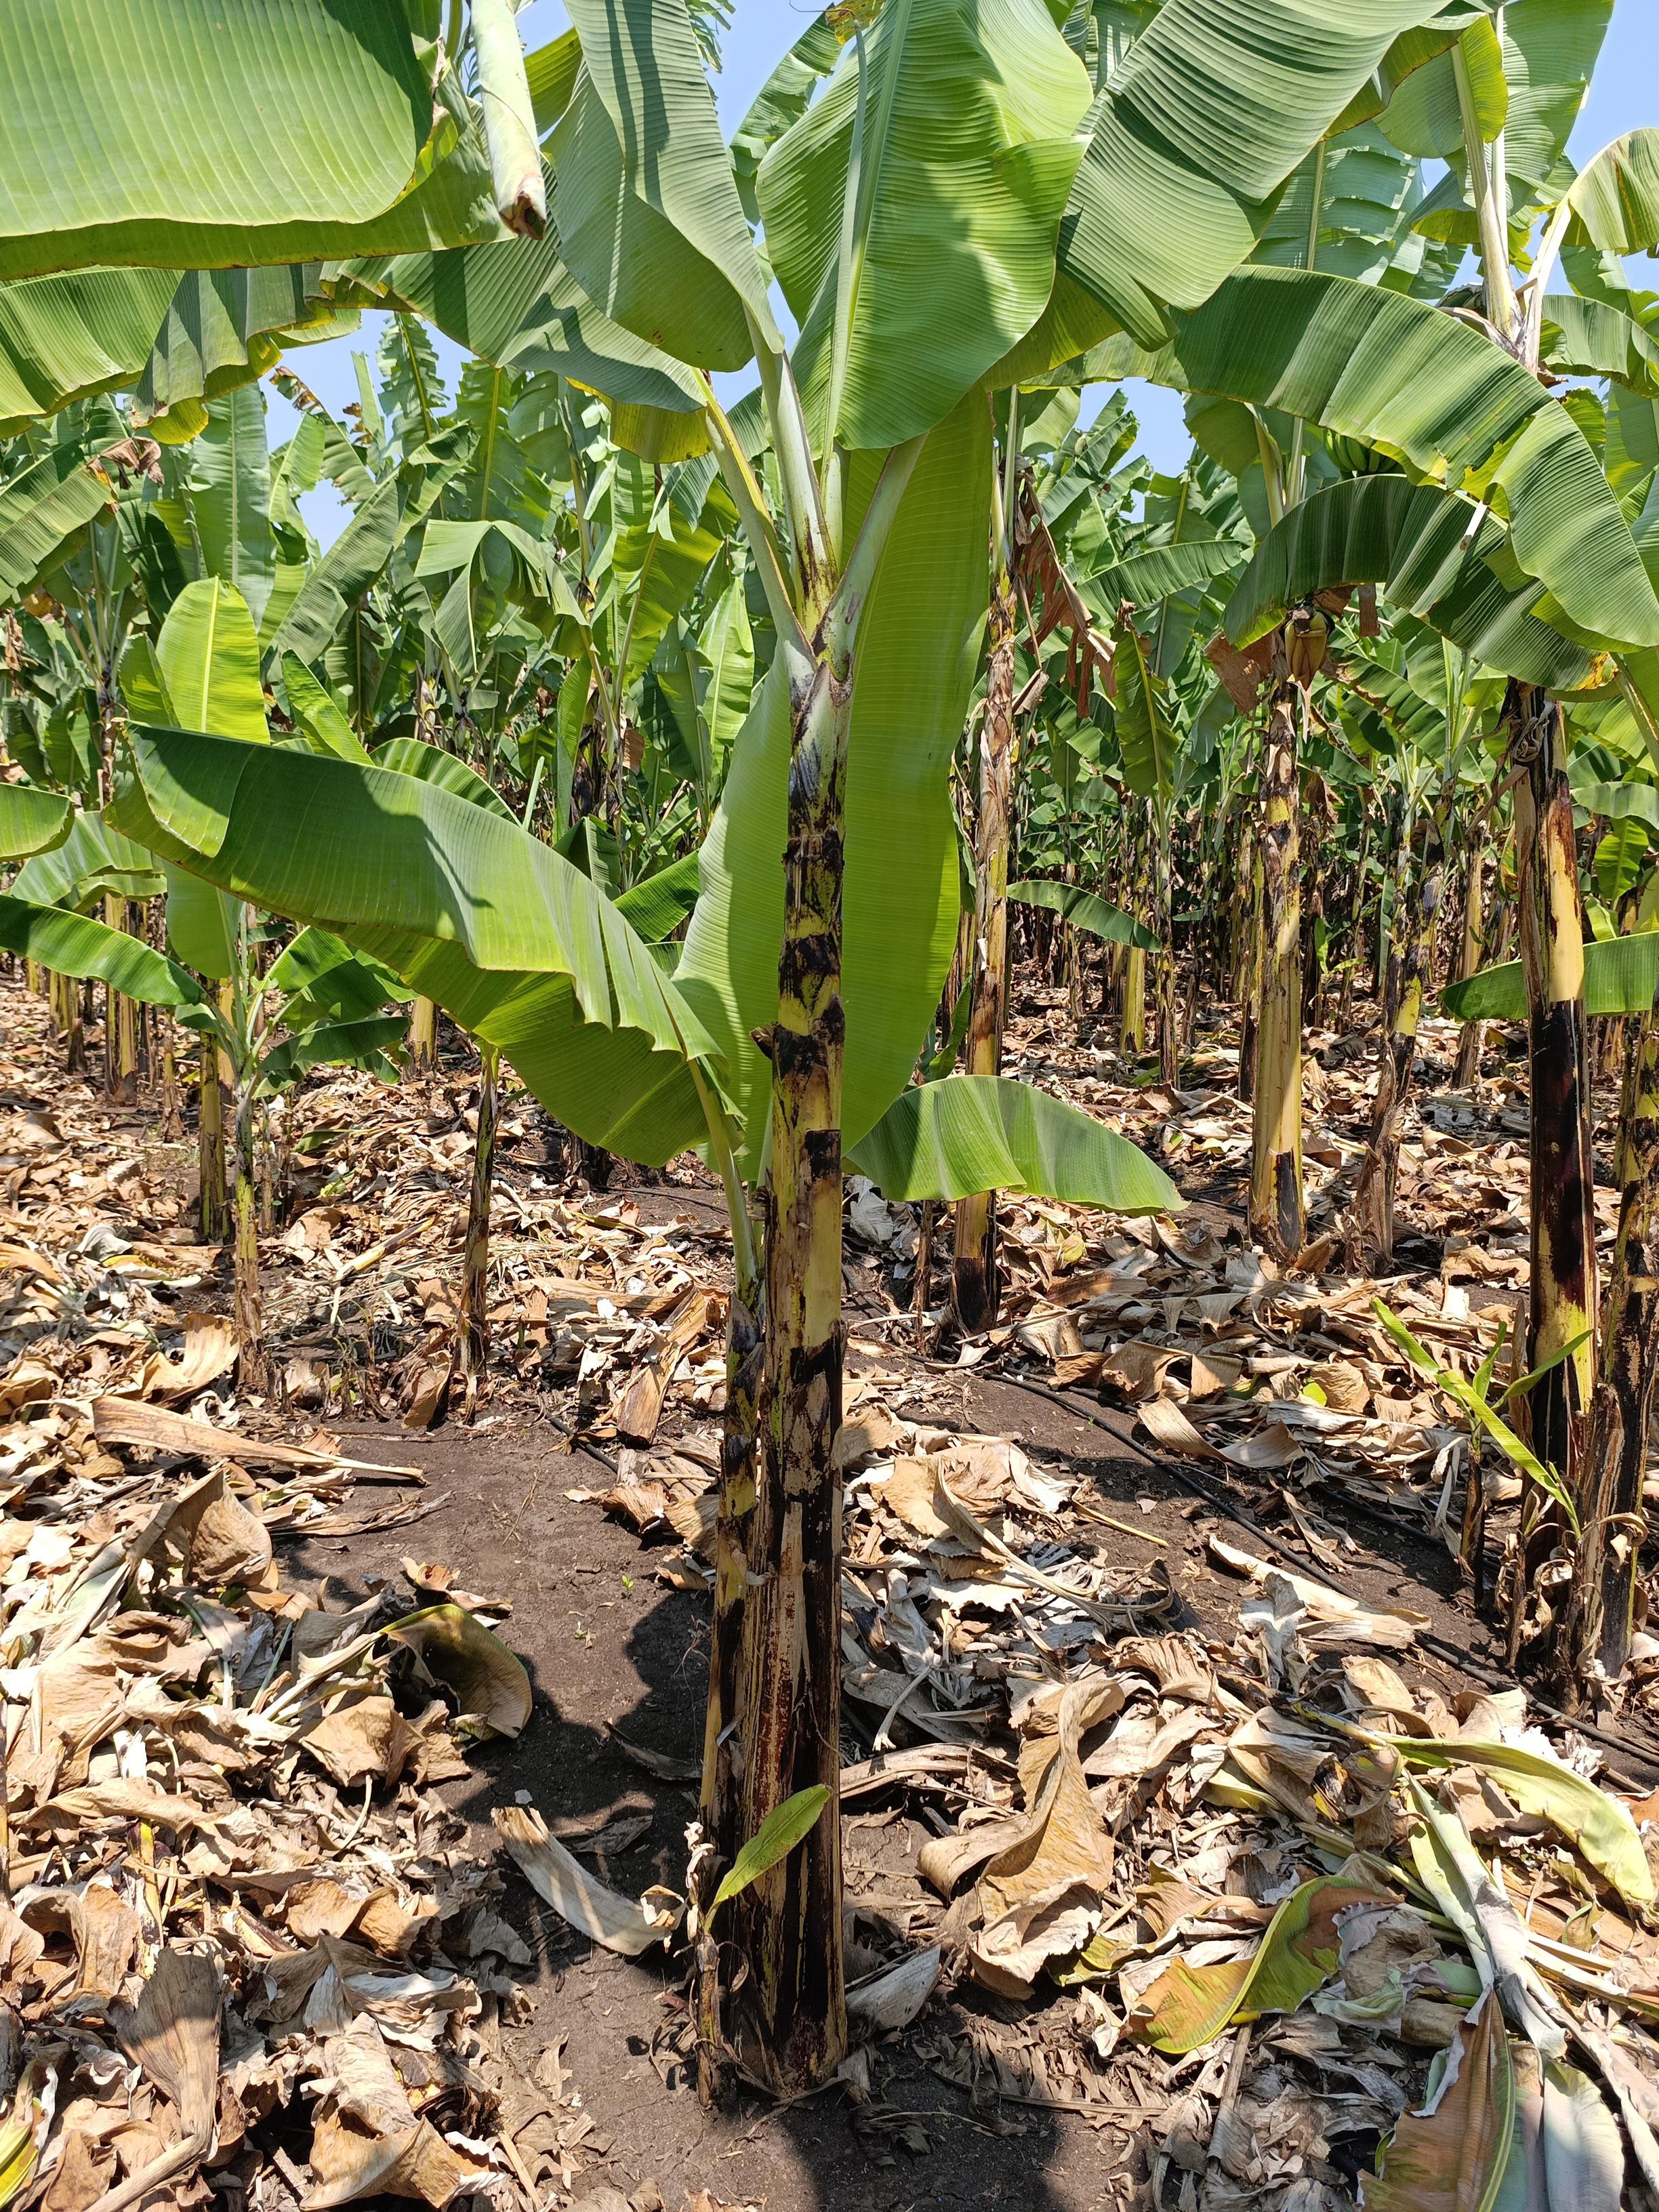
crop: banana
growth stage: vegetative
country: Tanzania
